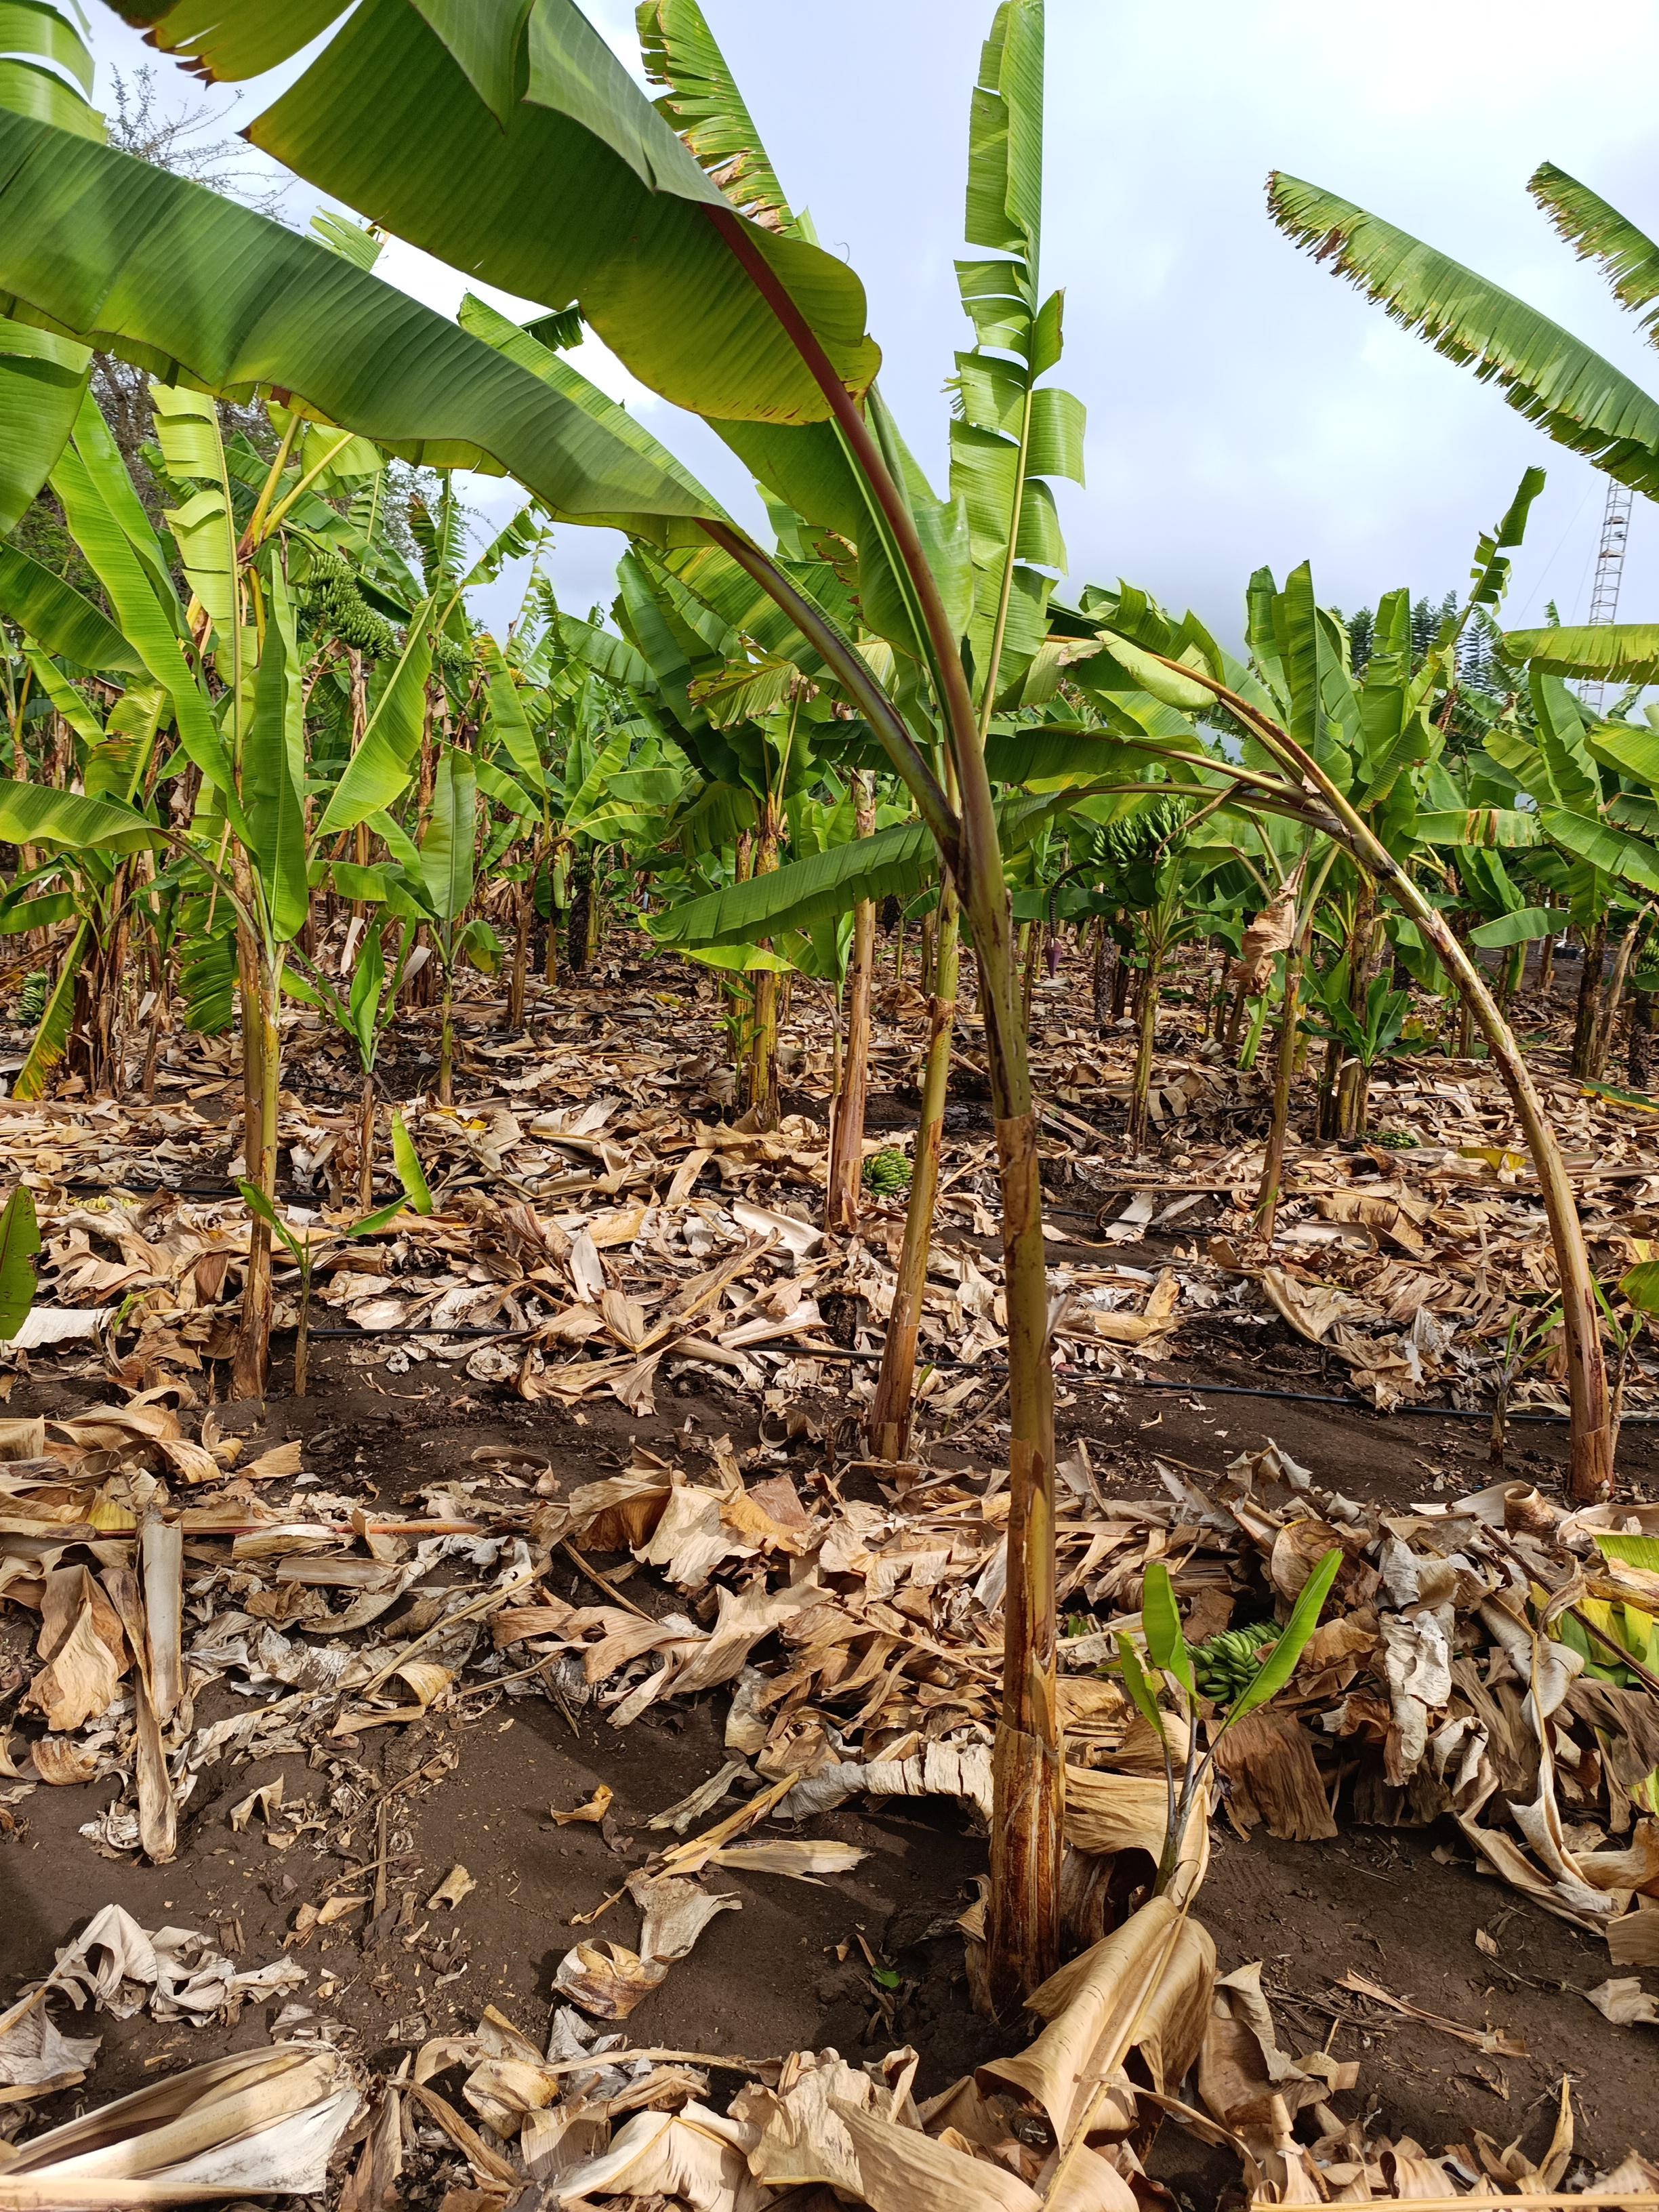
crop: banana
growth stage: vegetative
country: Tanzania
